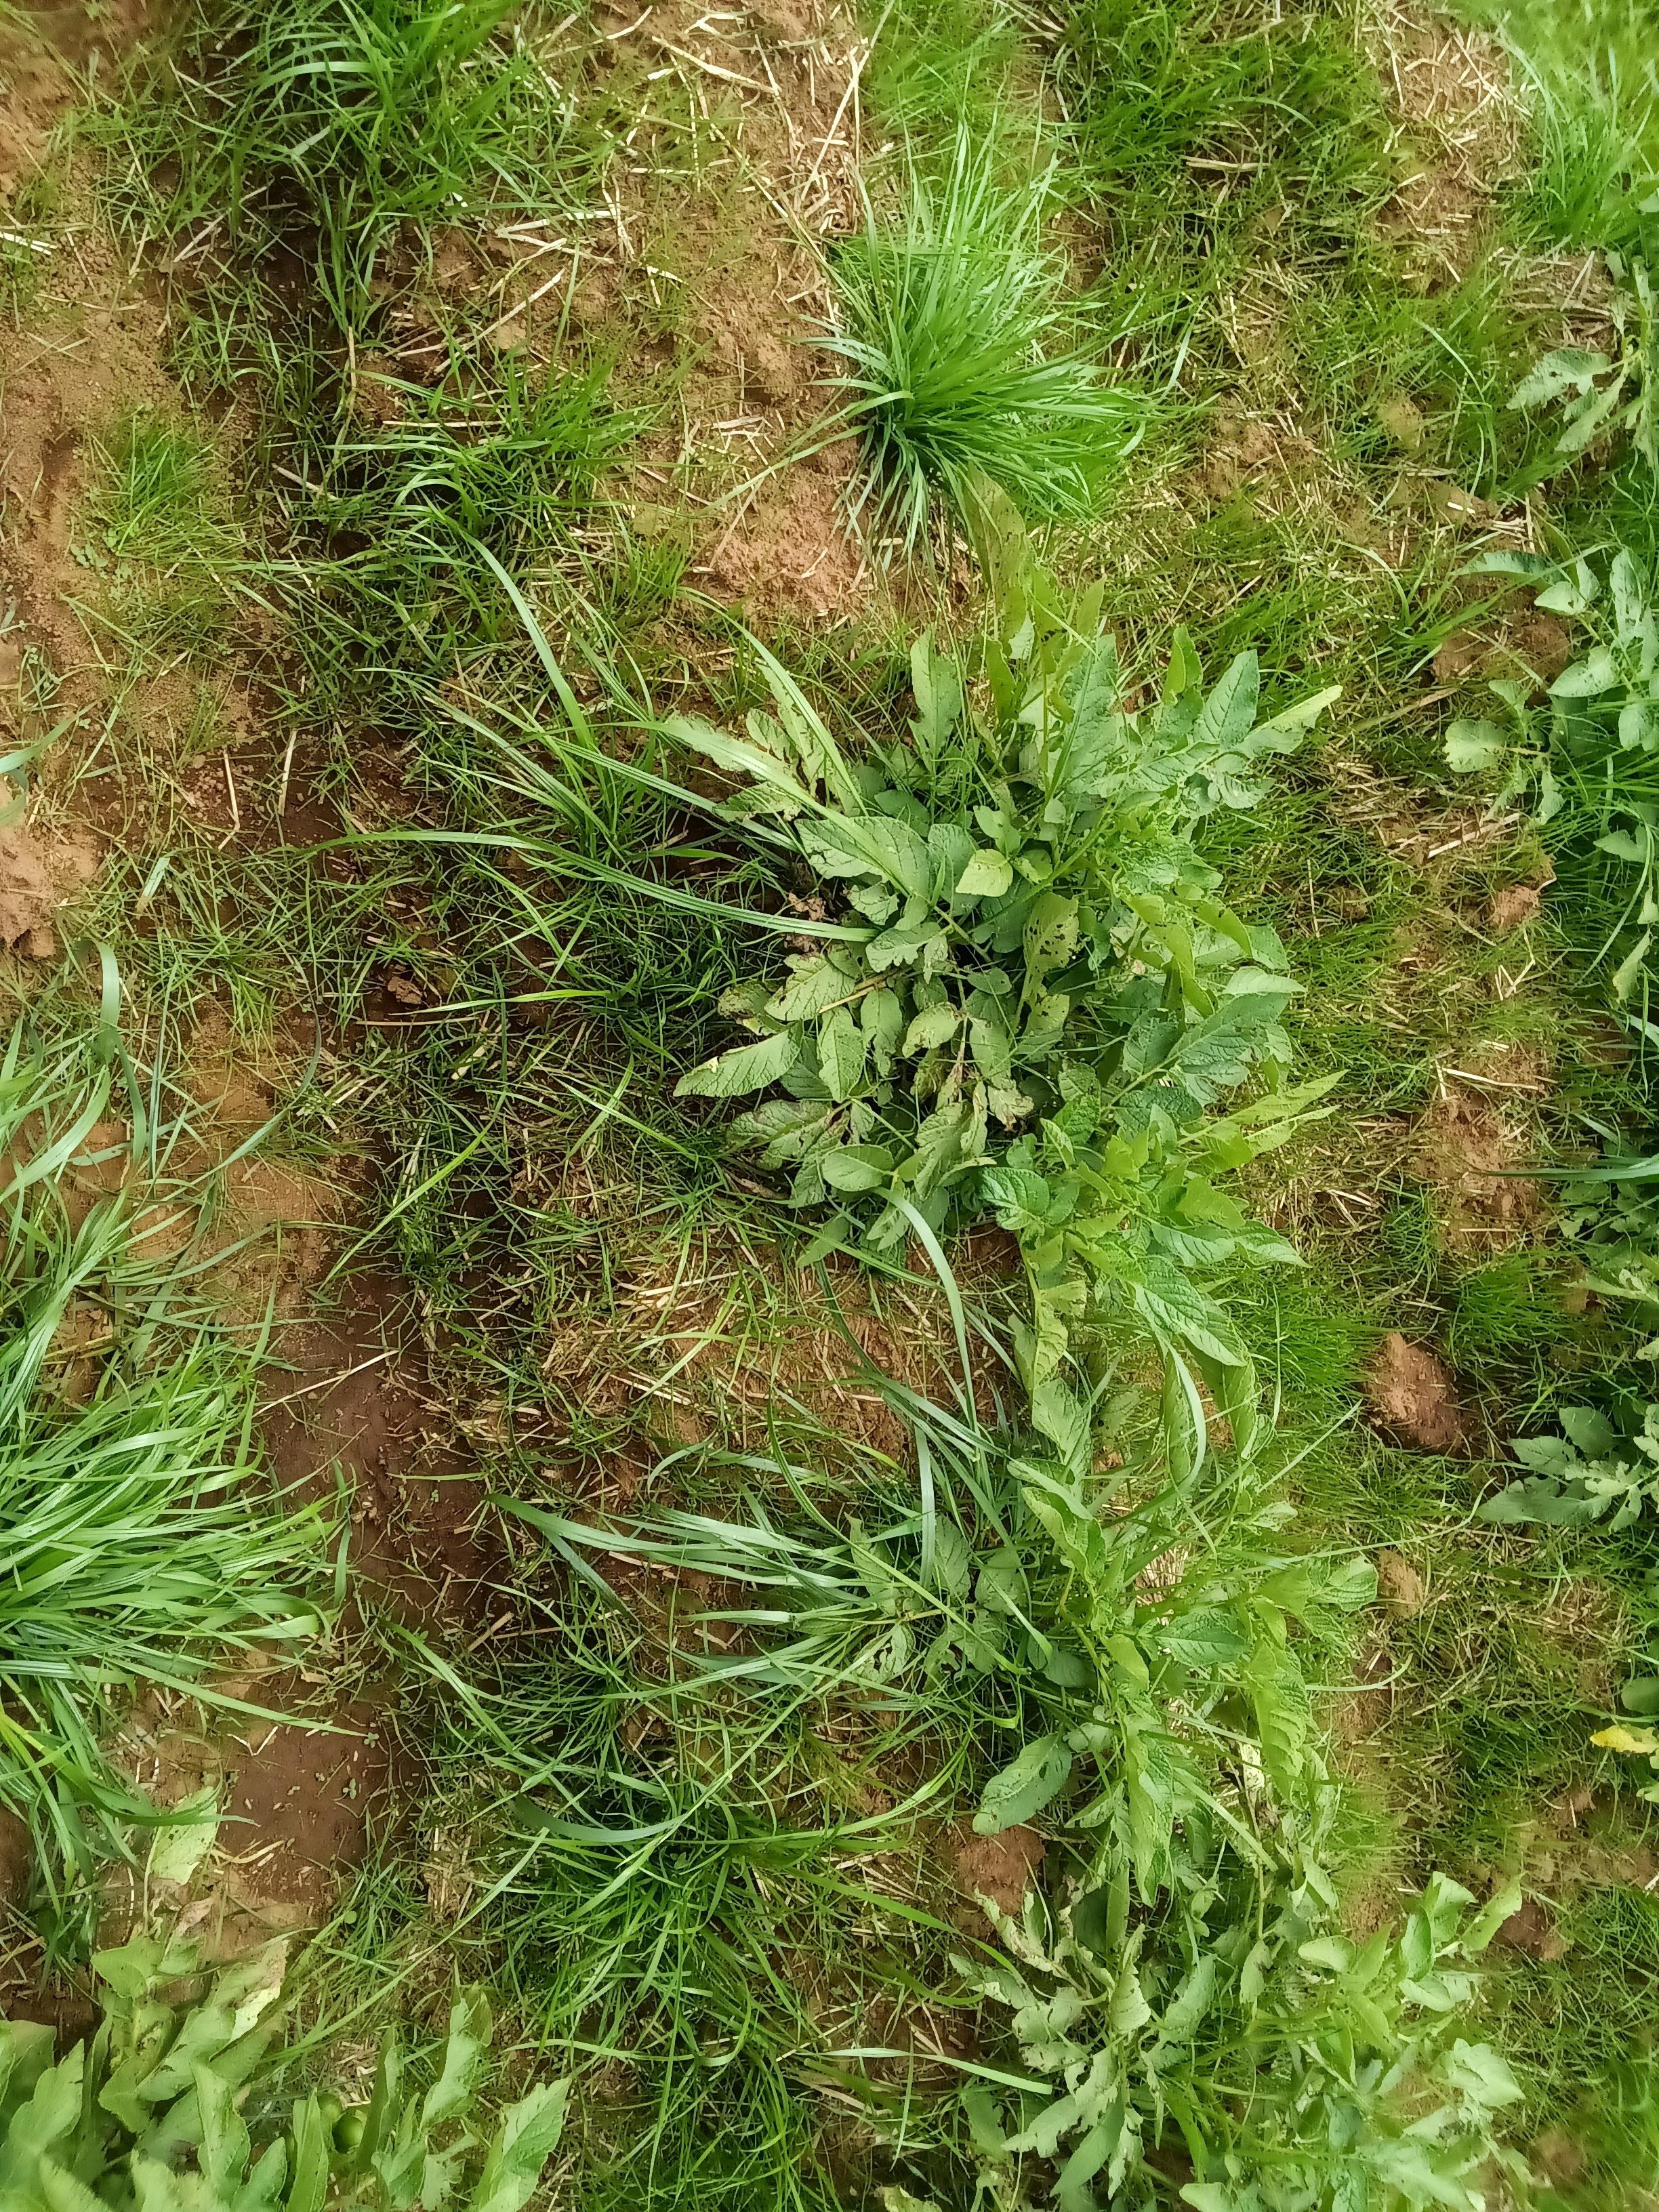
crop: potato
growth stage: harvest maturity
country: Kenya
